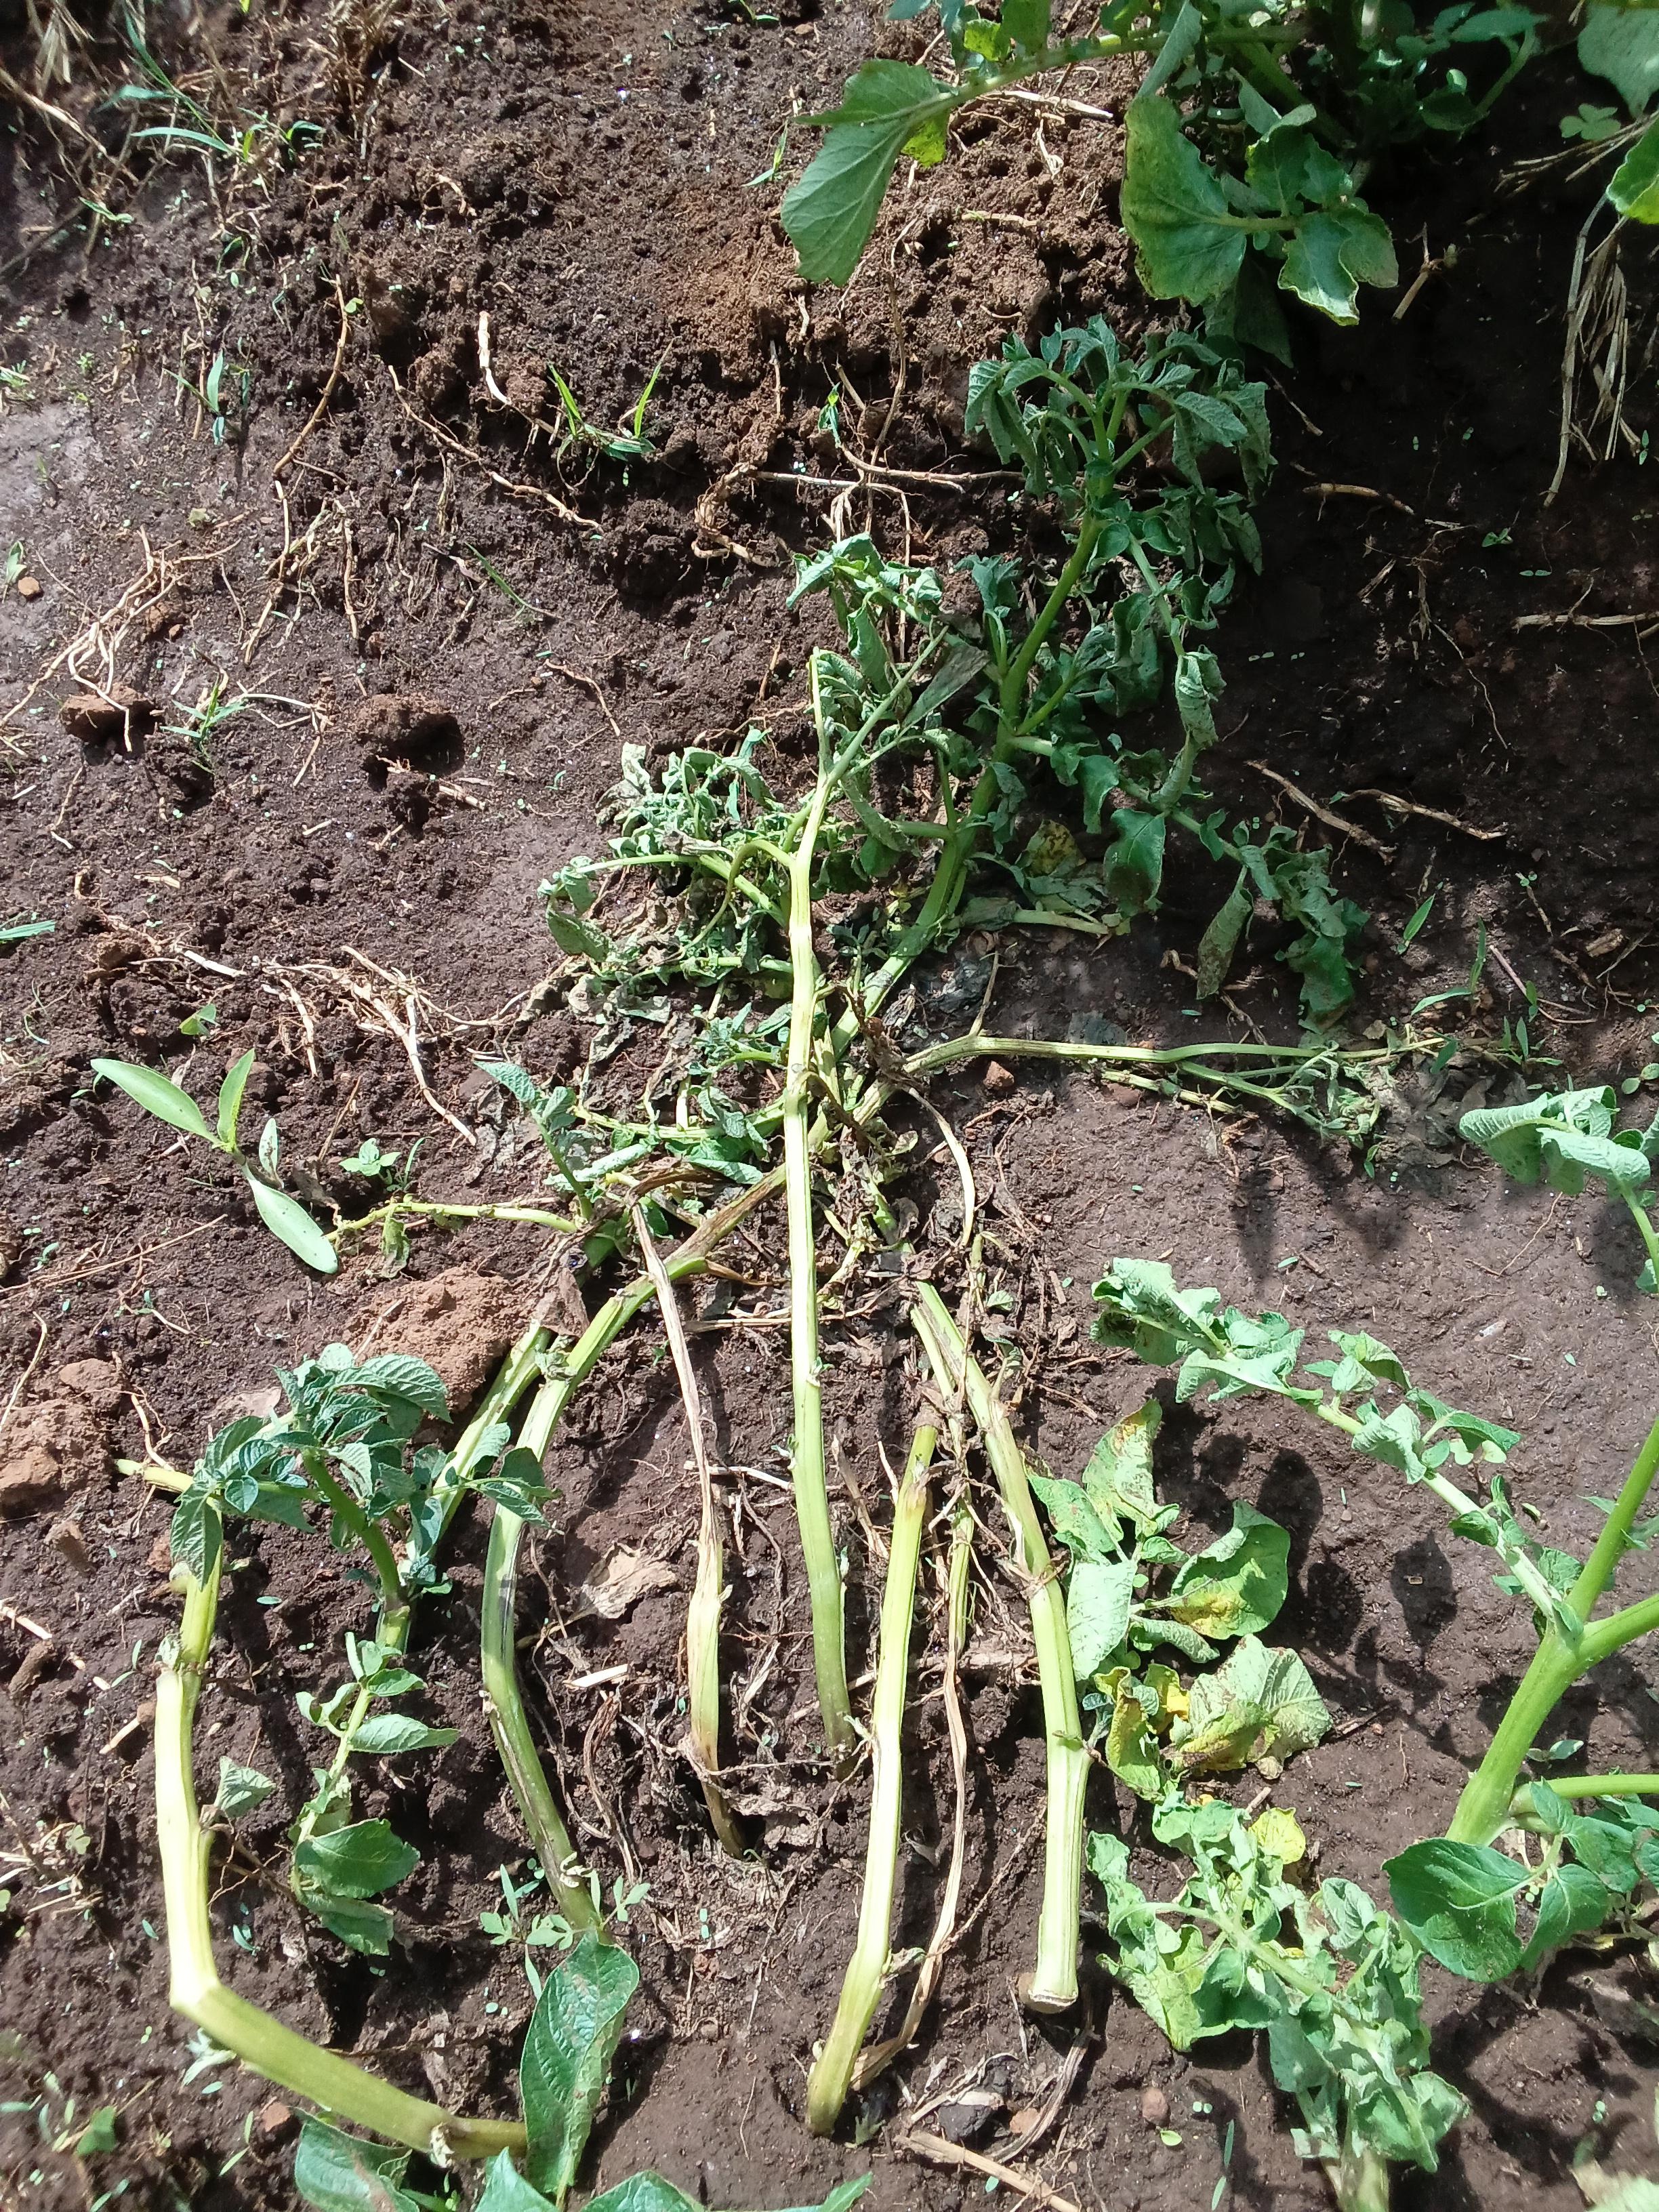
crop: potato
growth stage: flowering
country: Kenya
